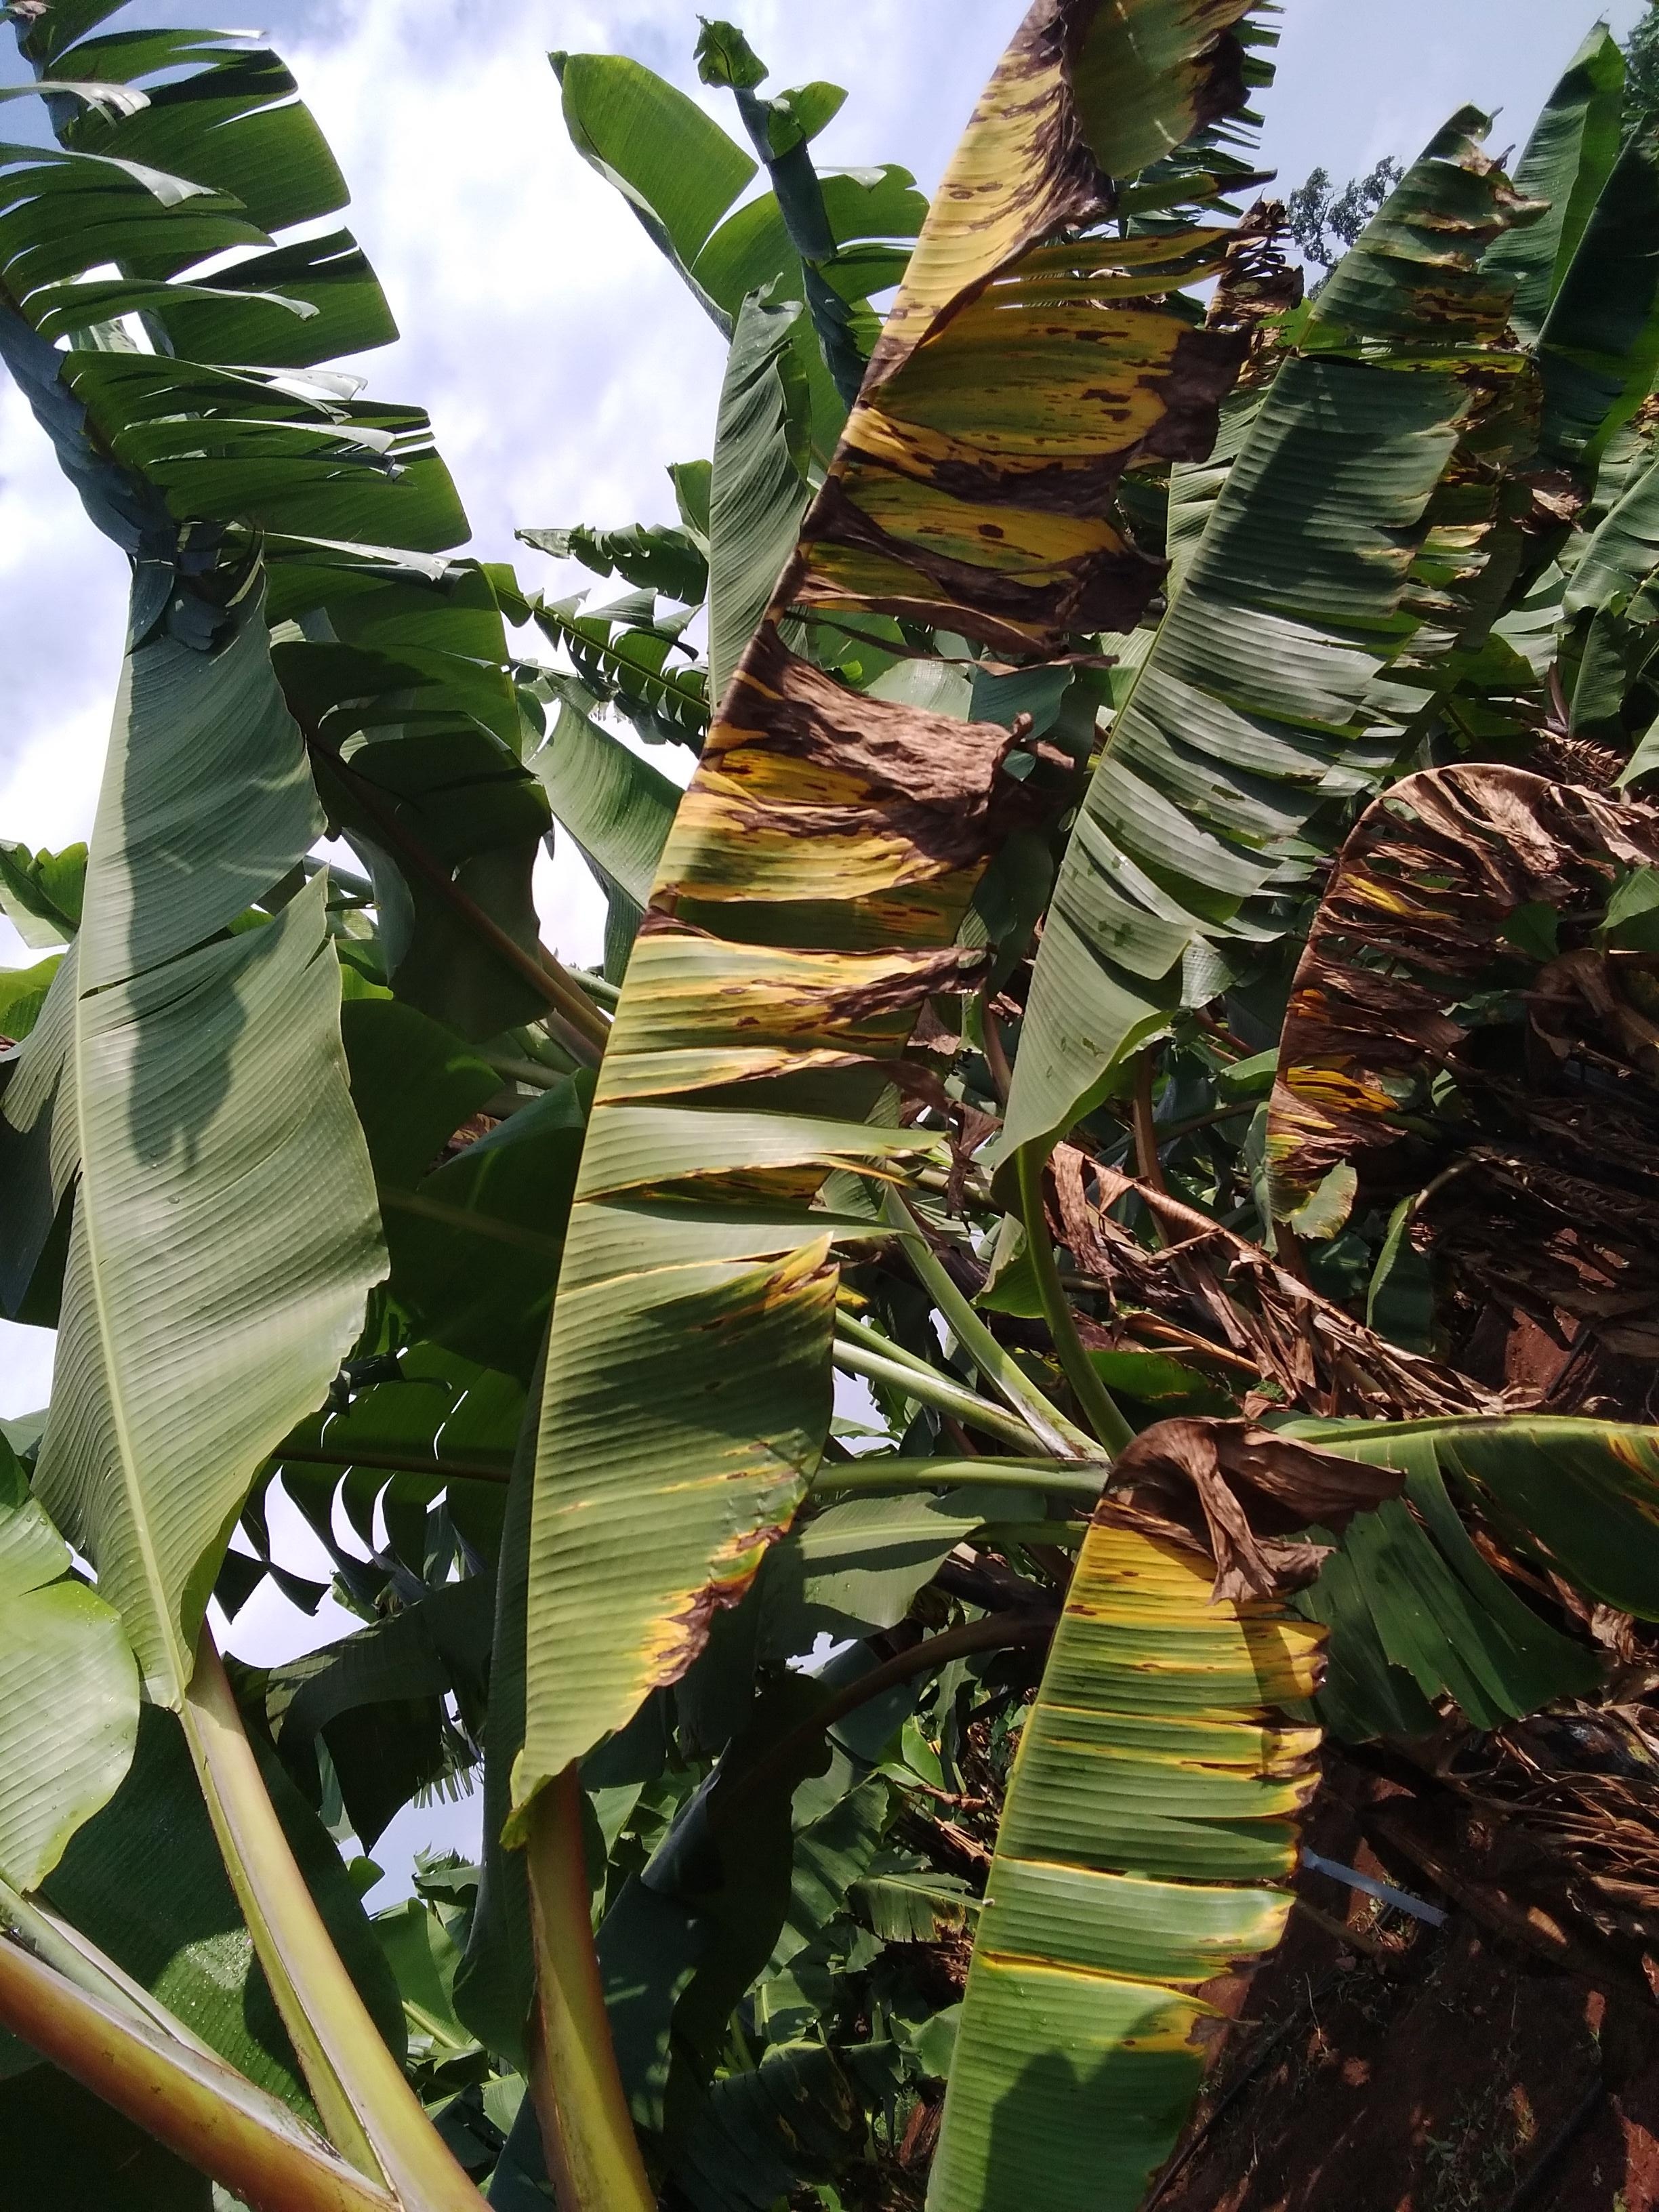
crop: banana
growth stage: vegetative
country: Uganda
